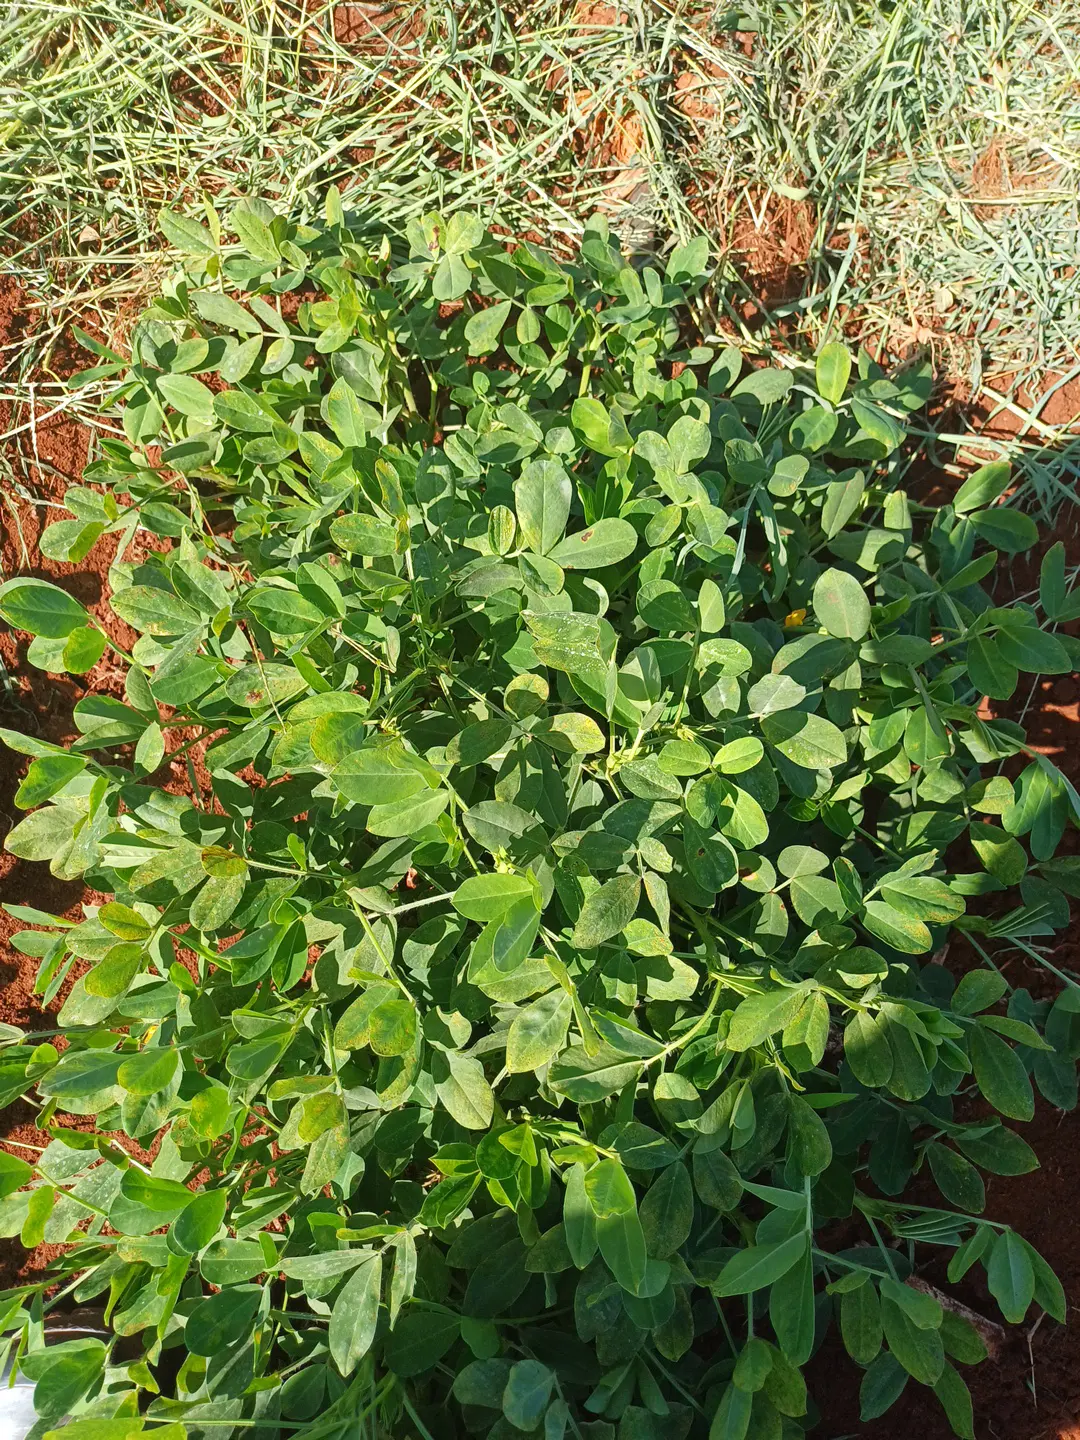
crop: groundnut
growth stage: flowering
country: Kenya
